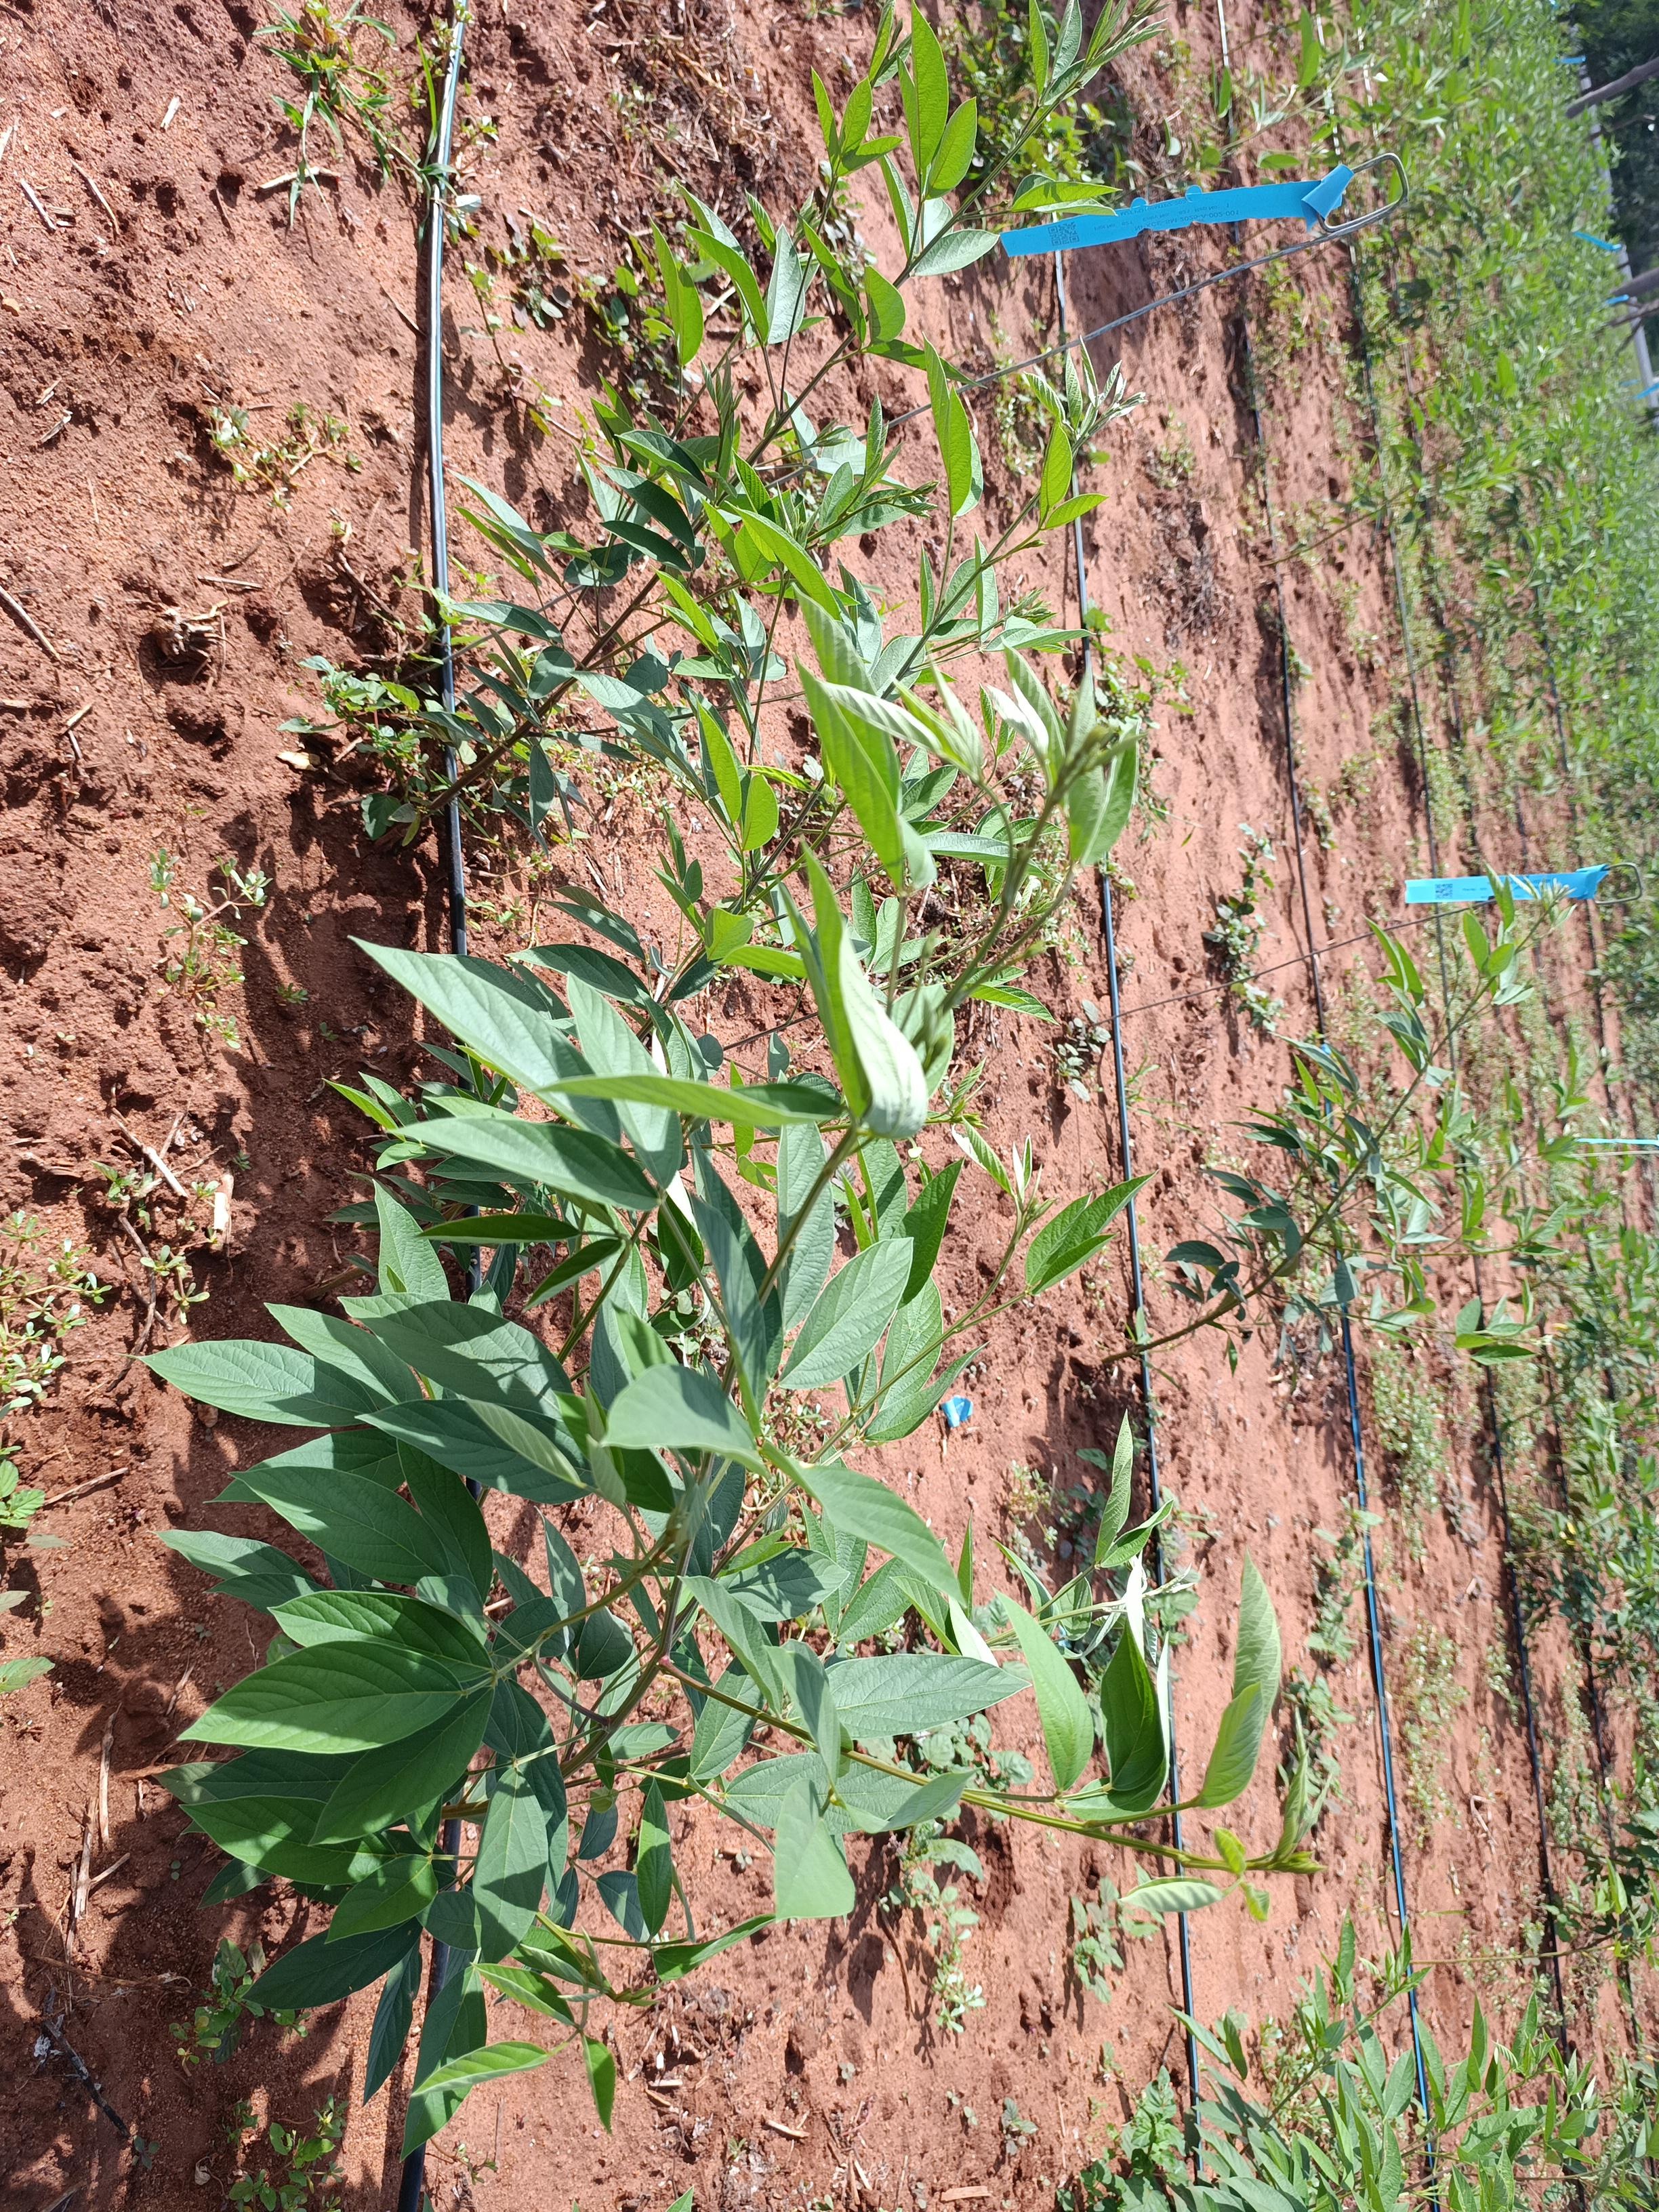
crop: pigeonpea
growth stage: vegetative
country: Kenya
